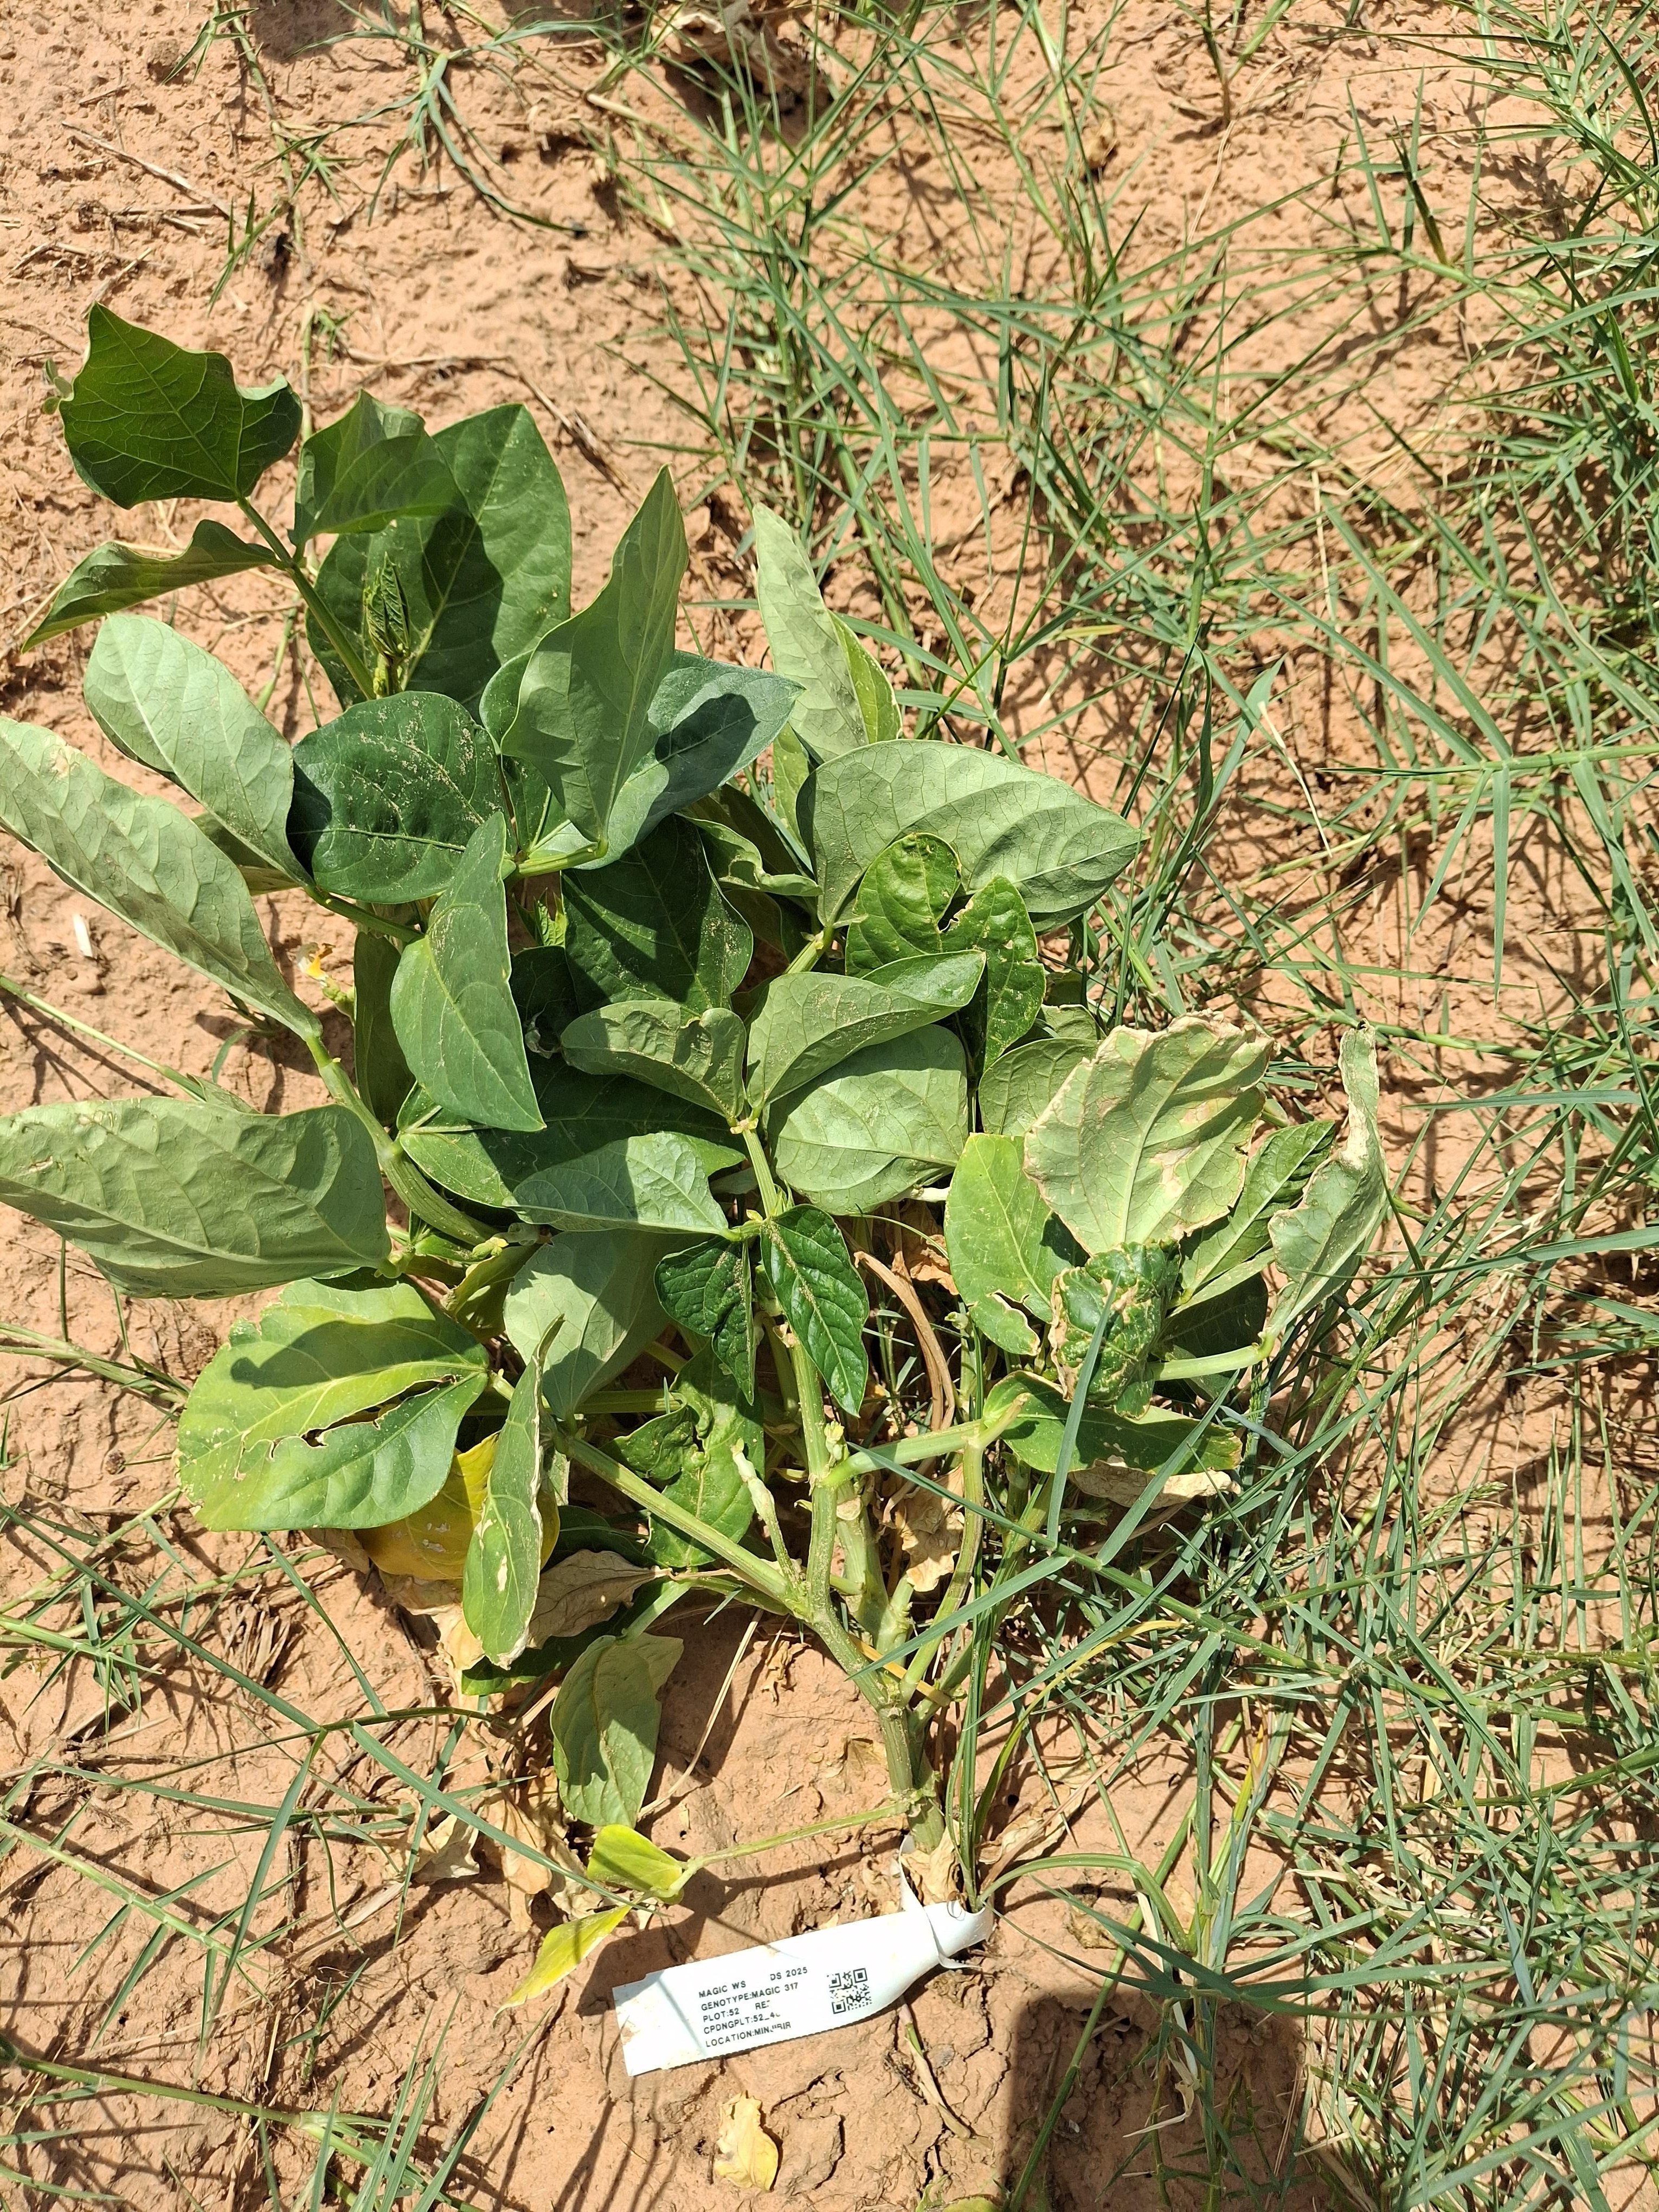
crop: cowpea
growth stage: harvest maturity
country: Nigeria
